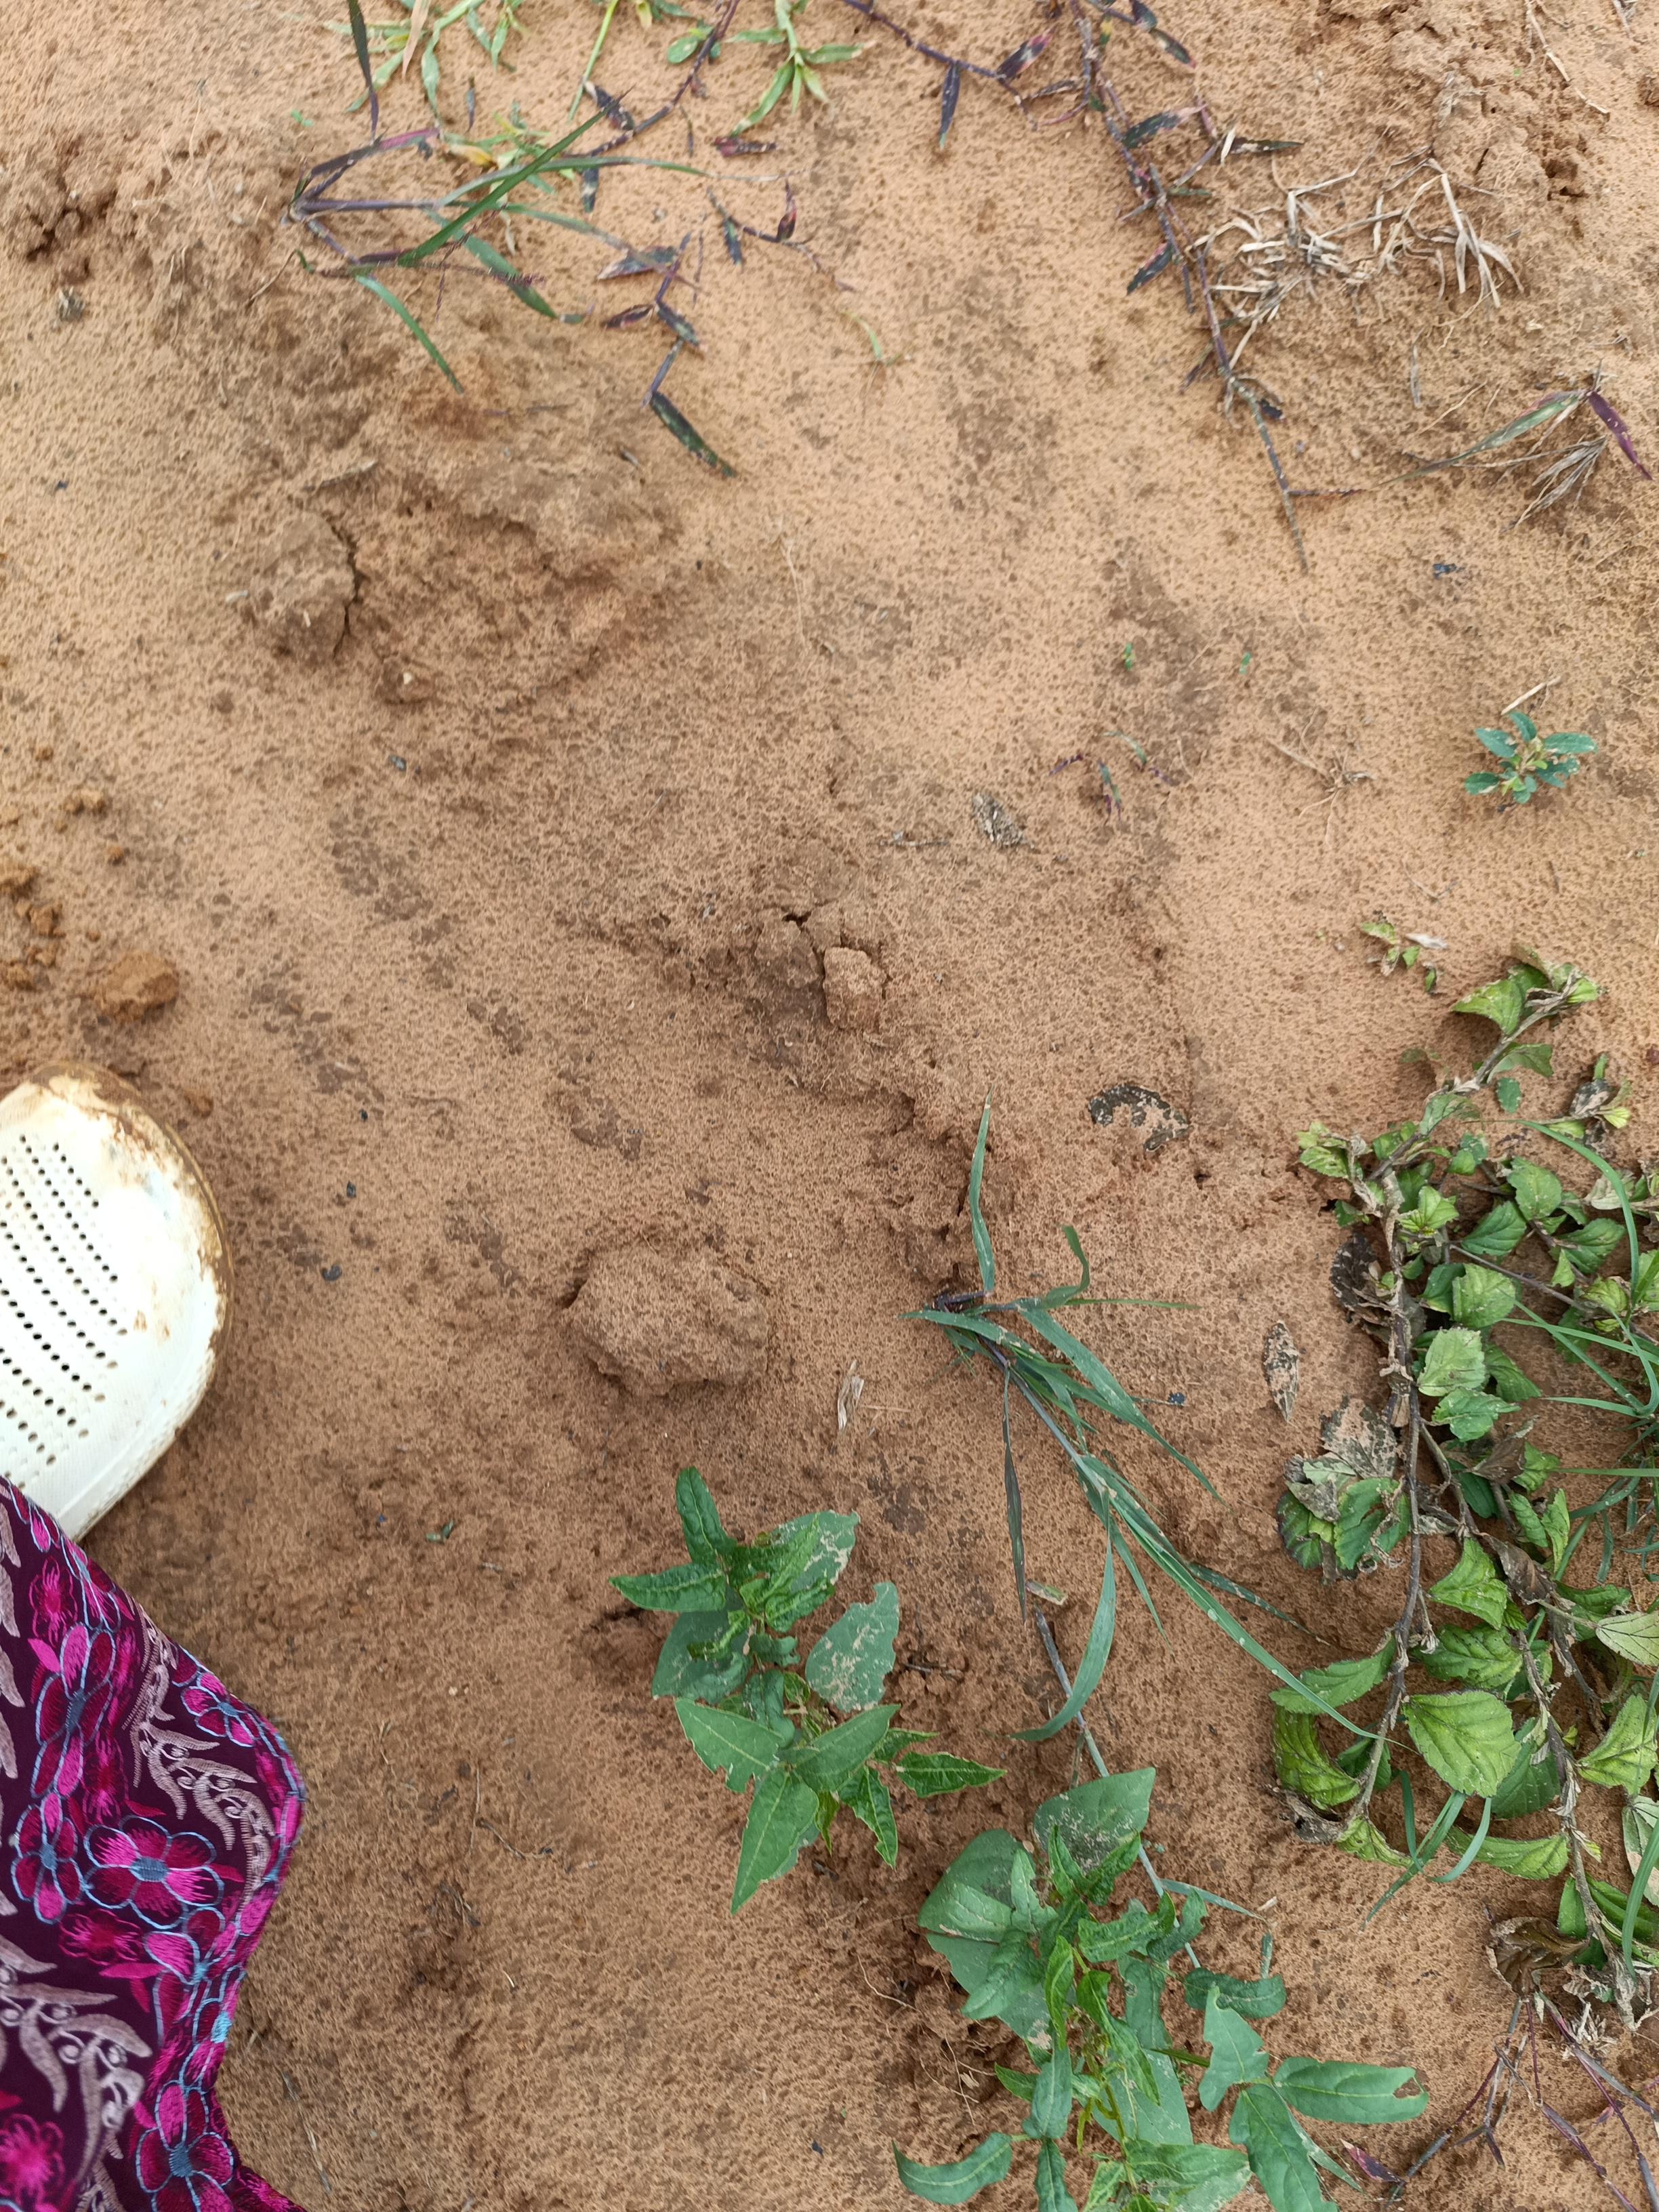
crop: cowpea
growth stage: emergence
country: Nigeria
